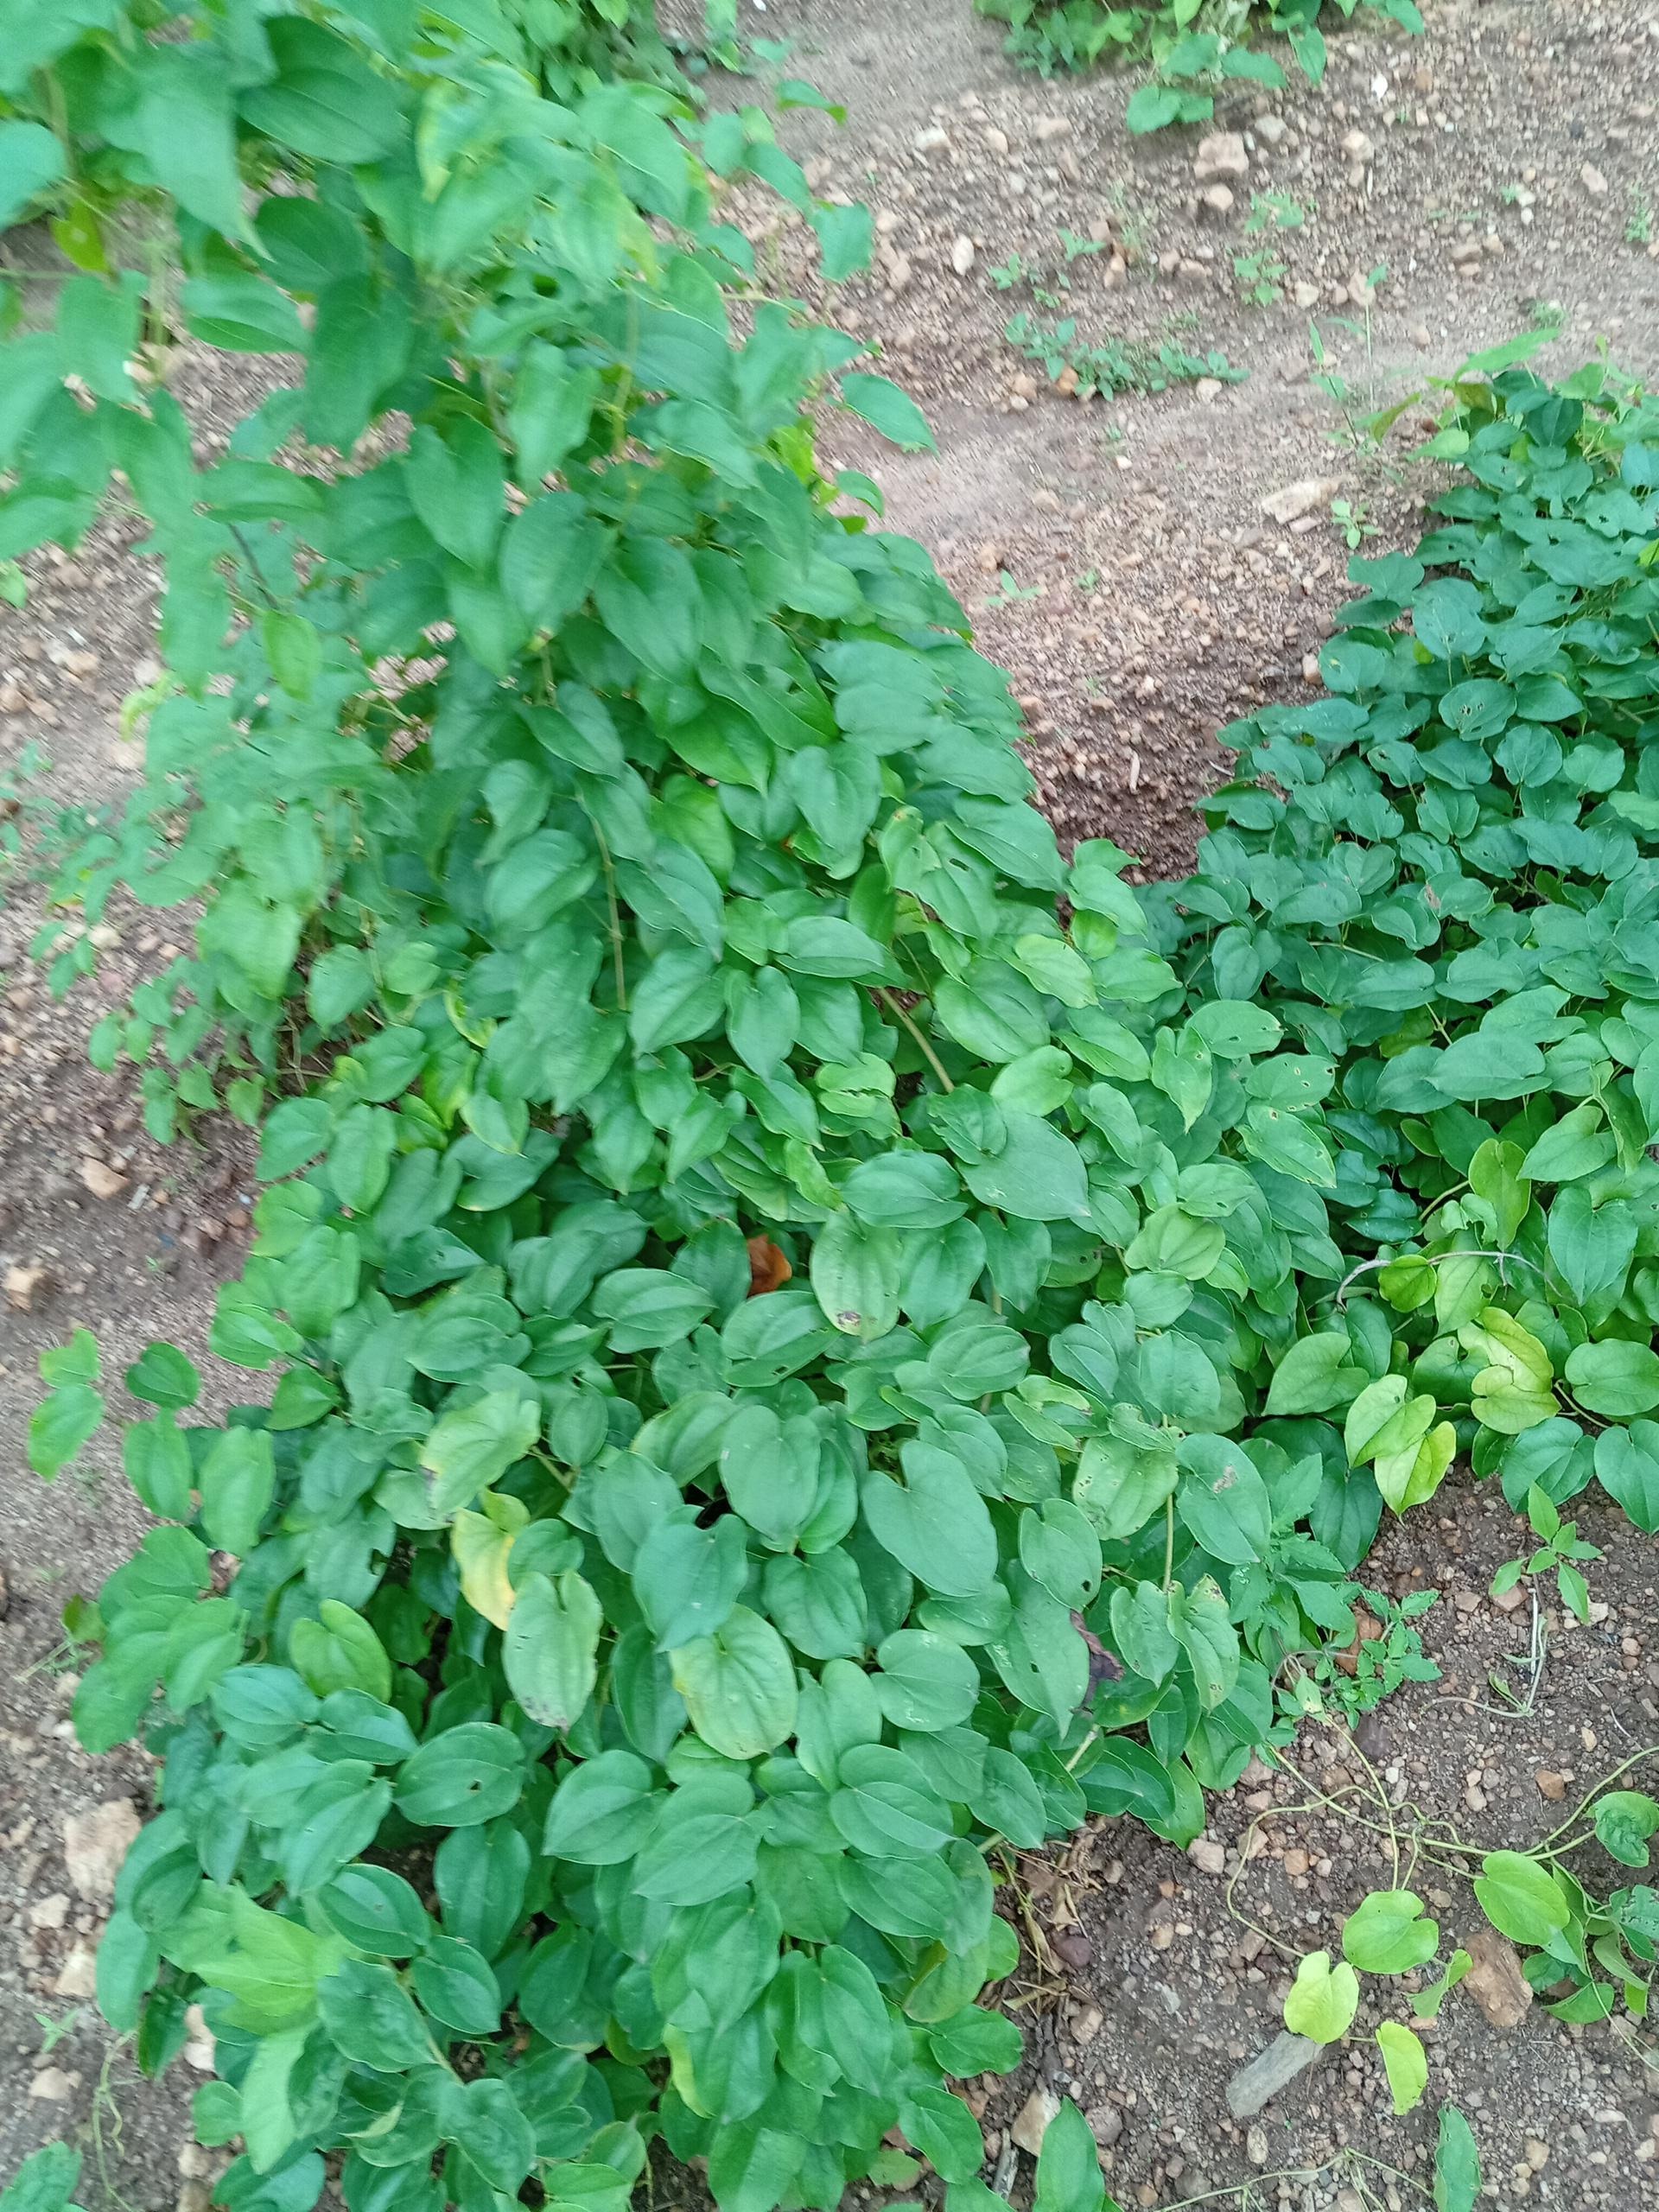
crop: yam
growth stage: vegetative
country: Nigeria
